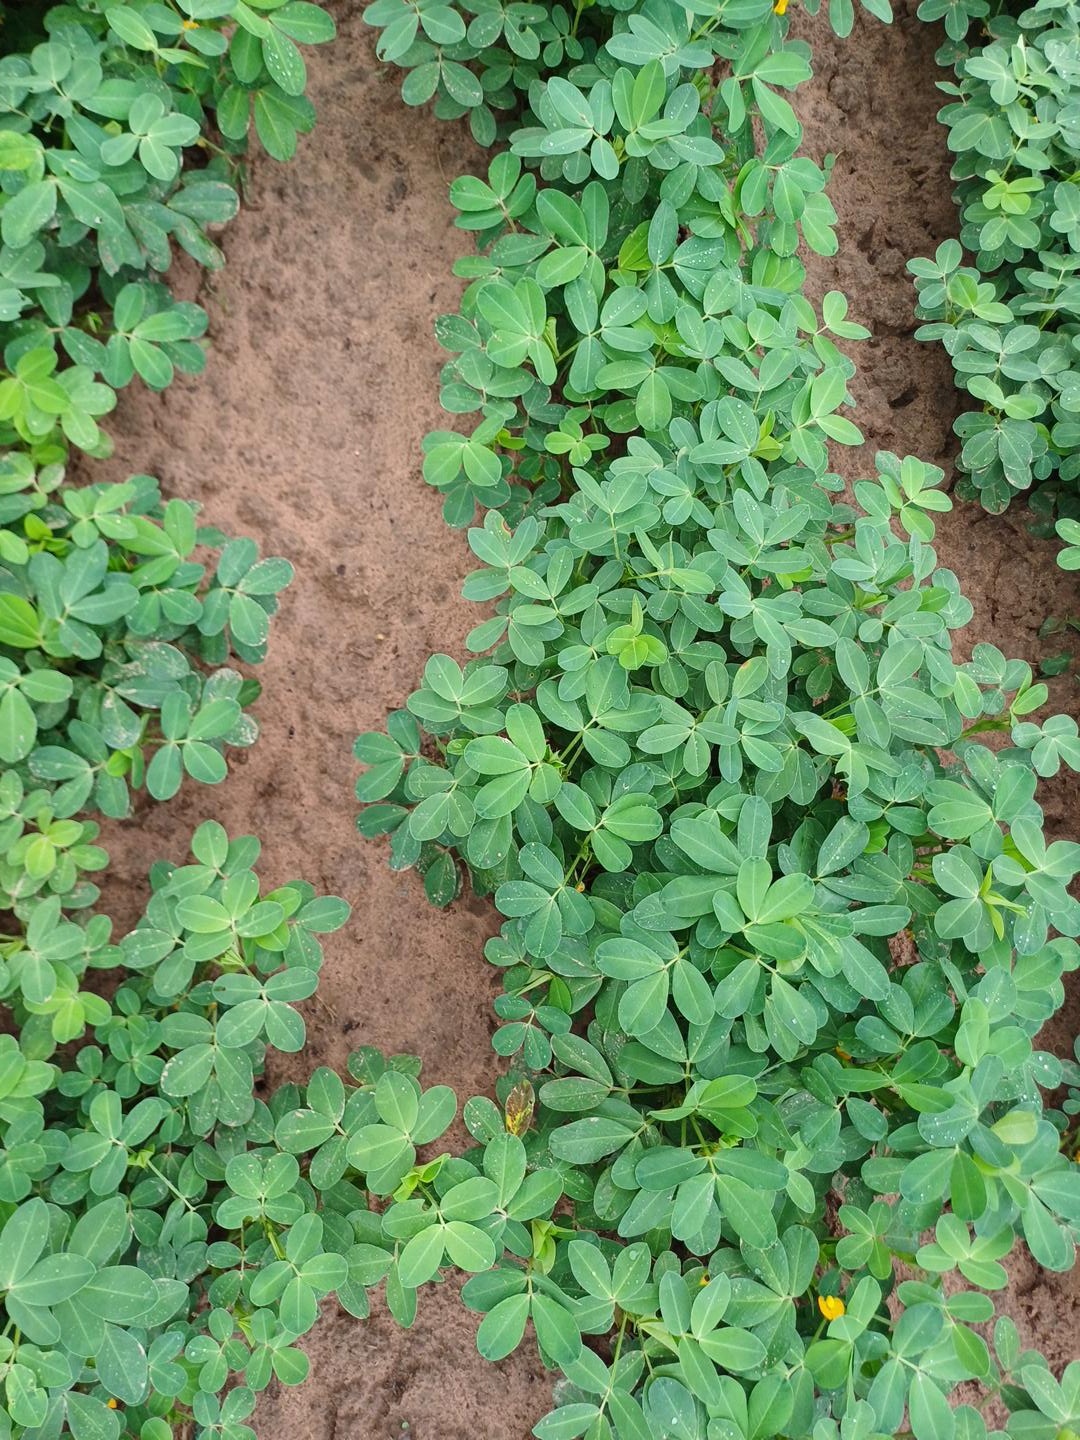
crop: groundnut
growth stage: flowering
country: Senegal
